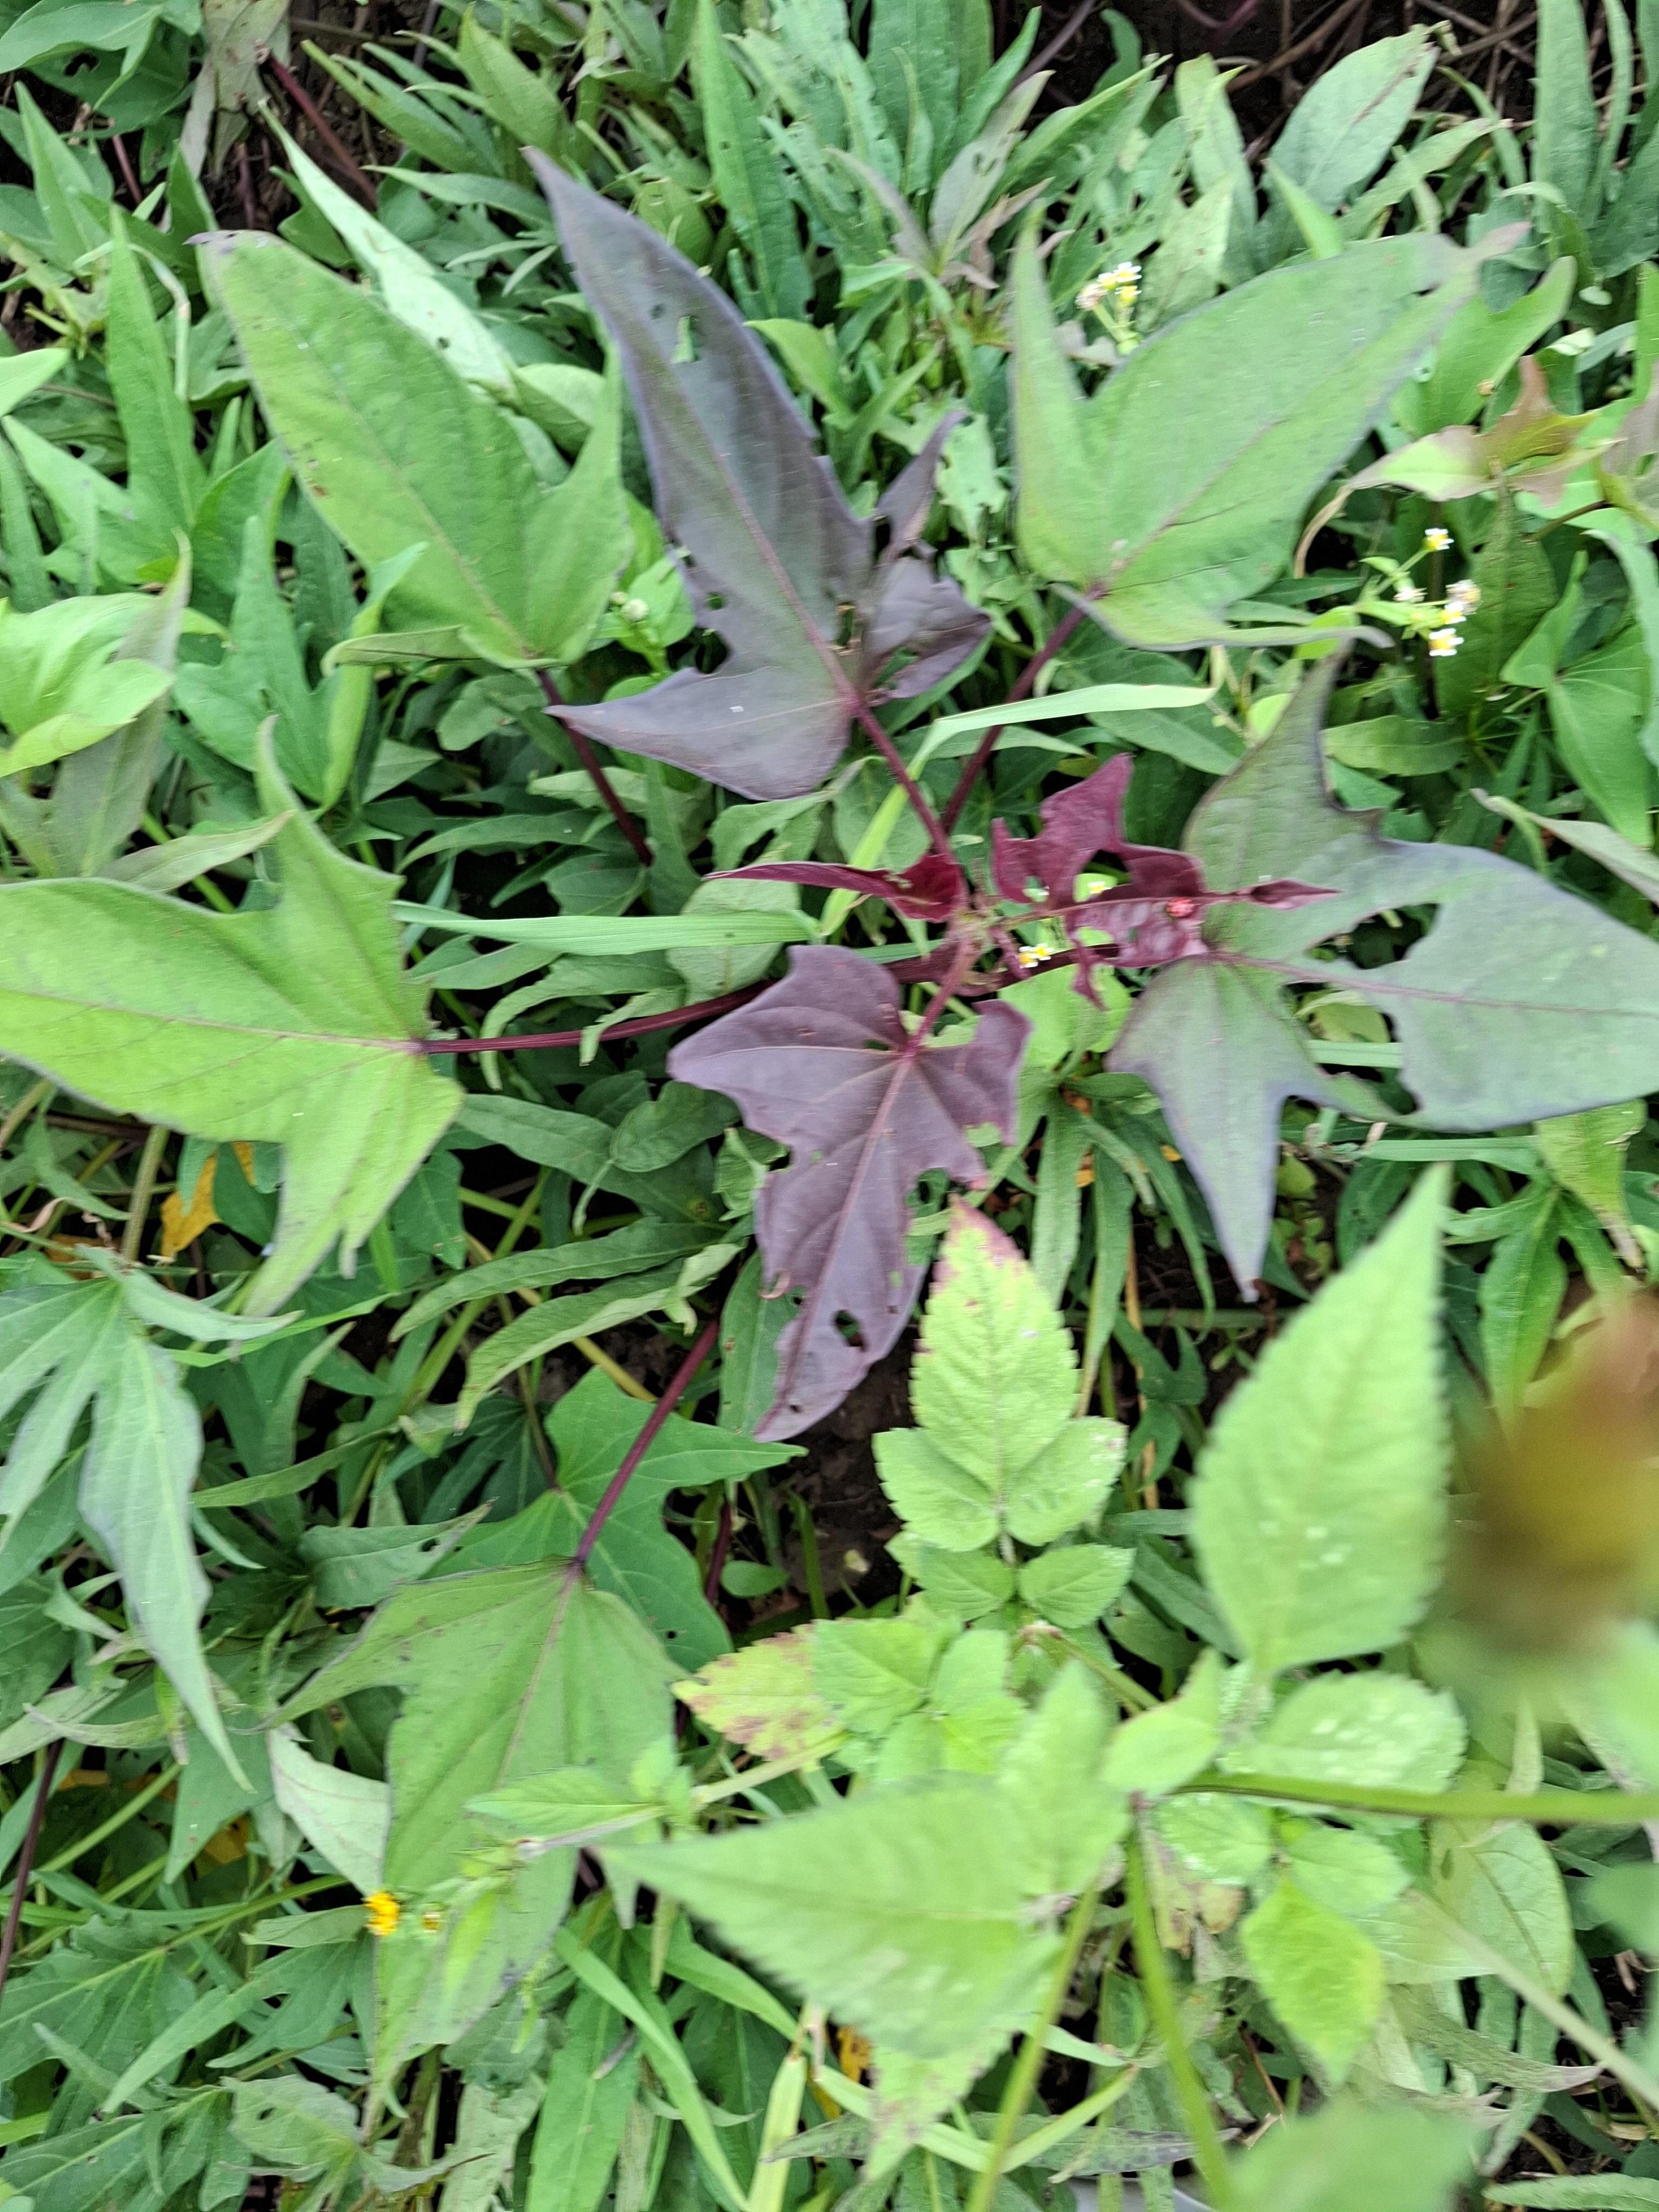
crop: sorghum
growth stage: harvest maturity
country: Tanzania
